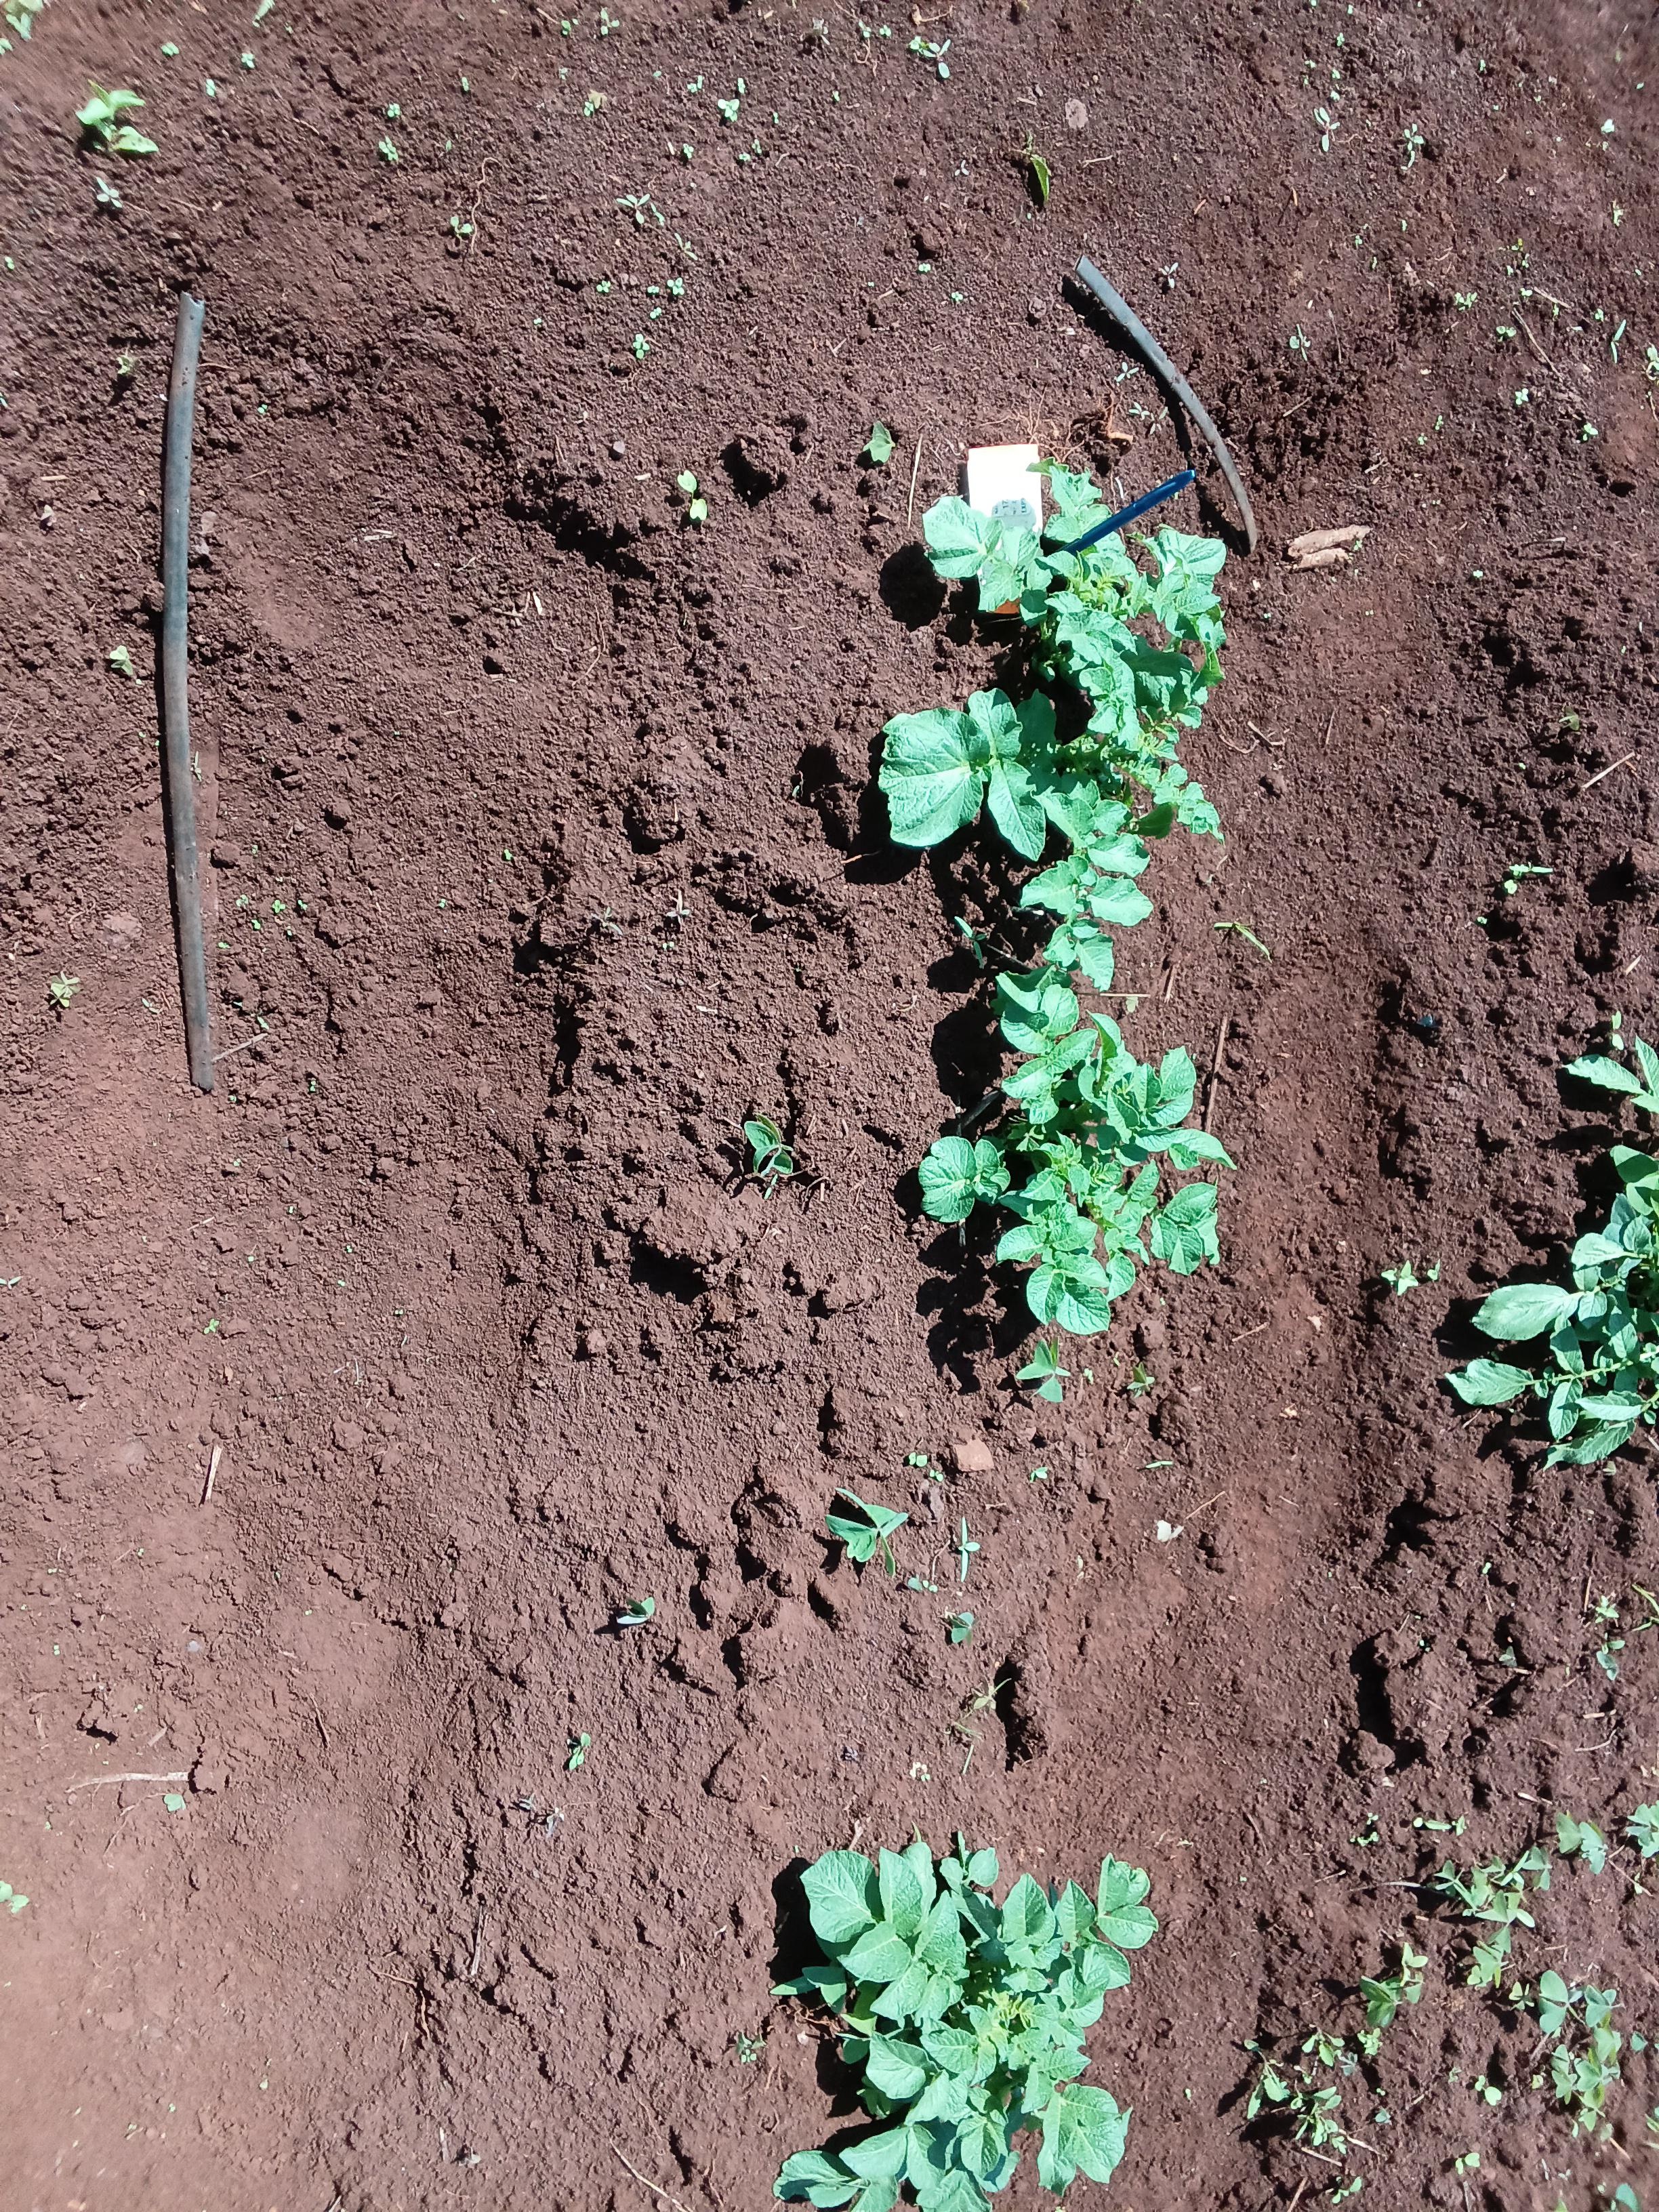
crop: potato
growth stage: vegetative
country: Kenya
